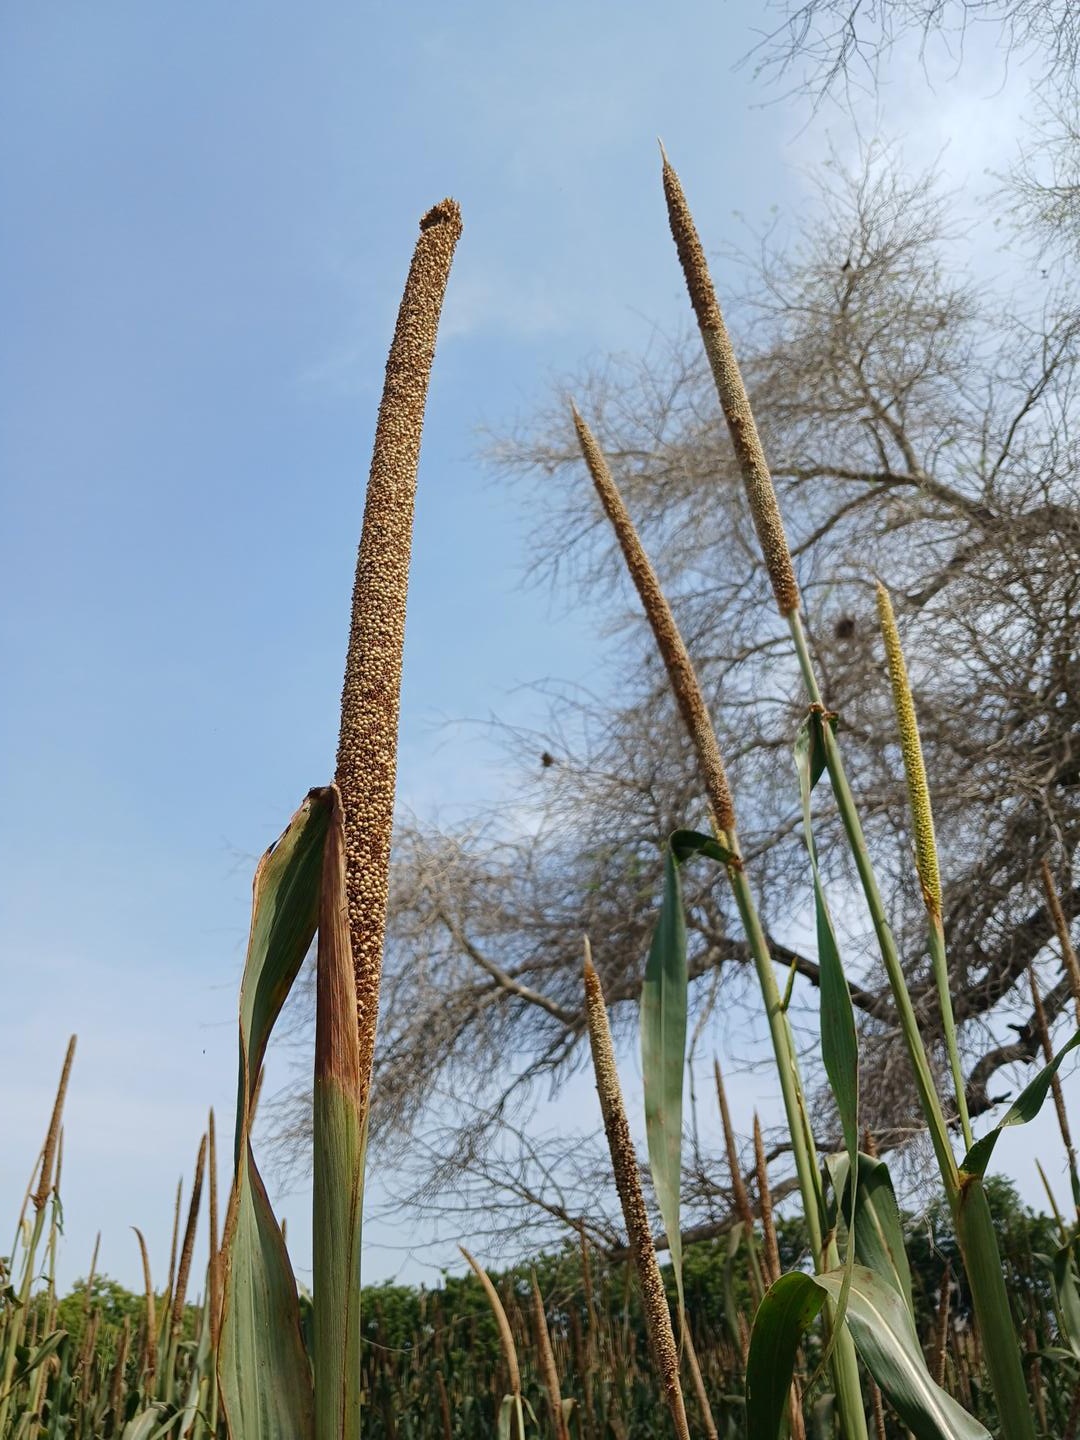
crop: pearl millet
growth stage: maturity
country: Senegal
